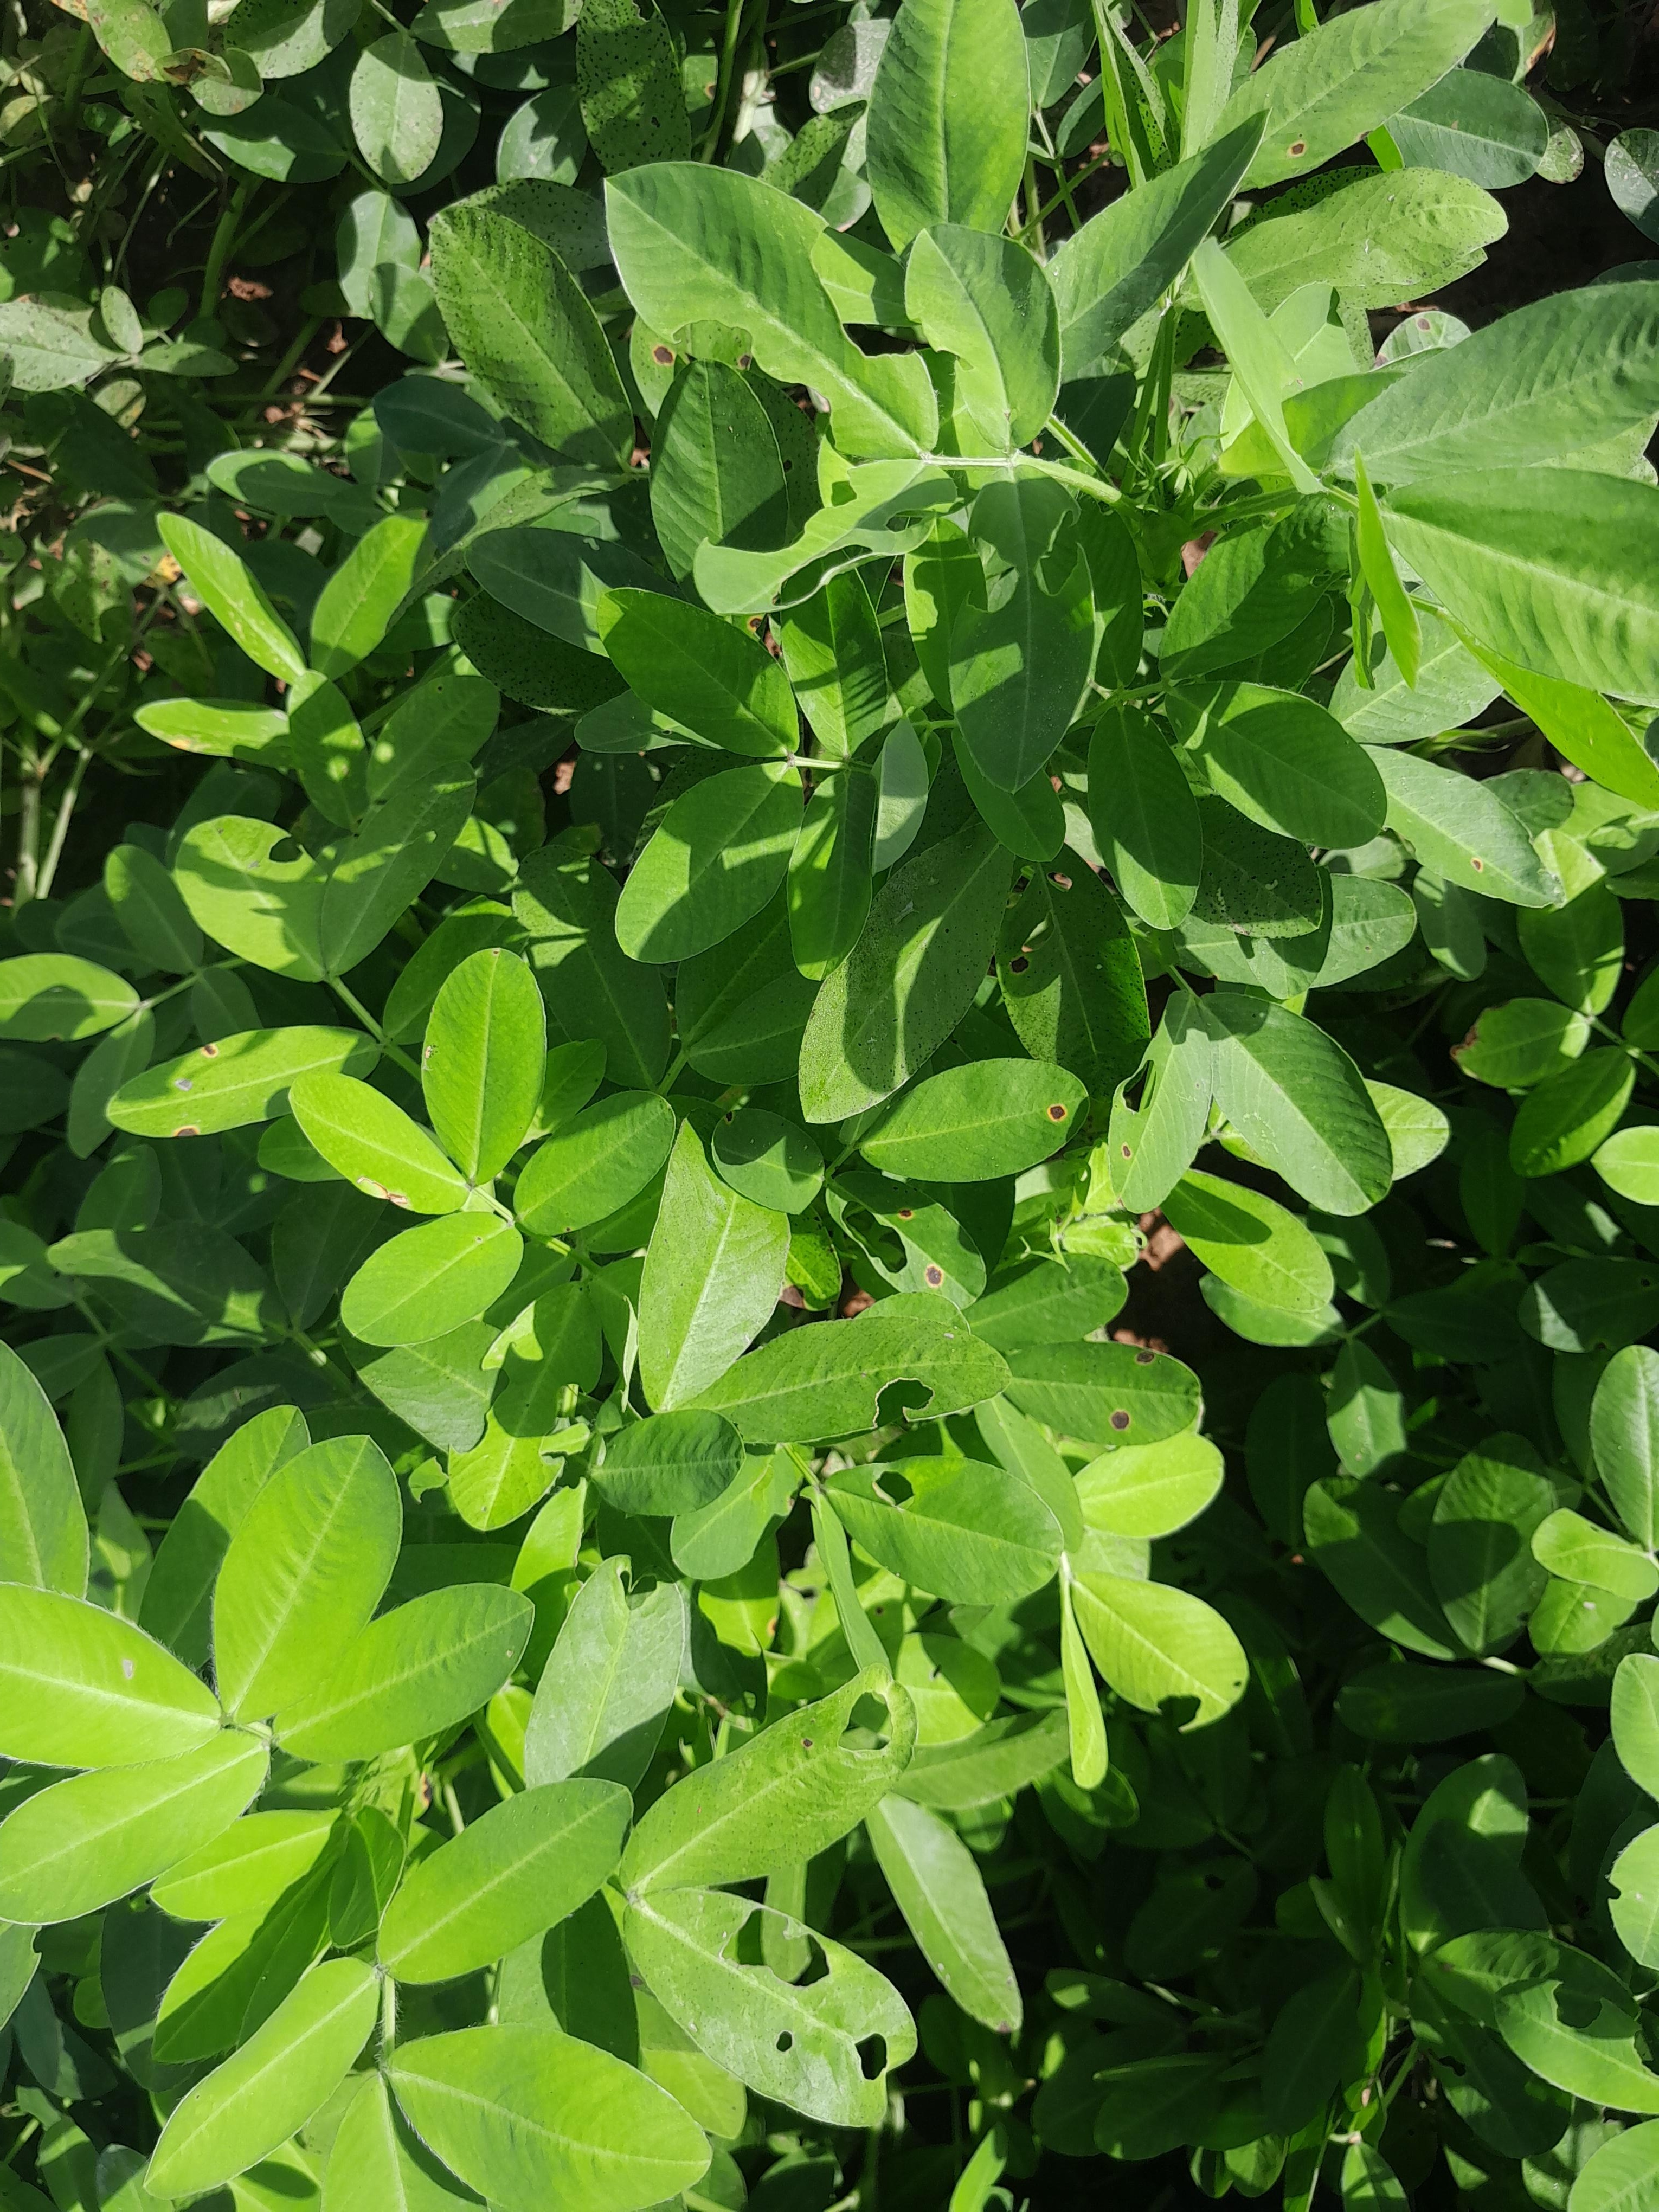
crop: groundnut
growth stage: flowering
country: Senegal
